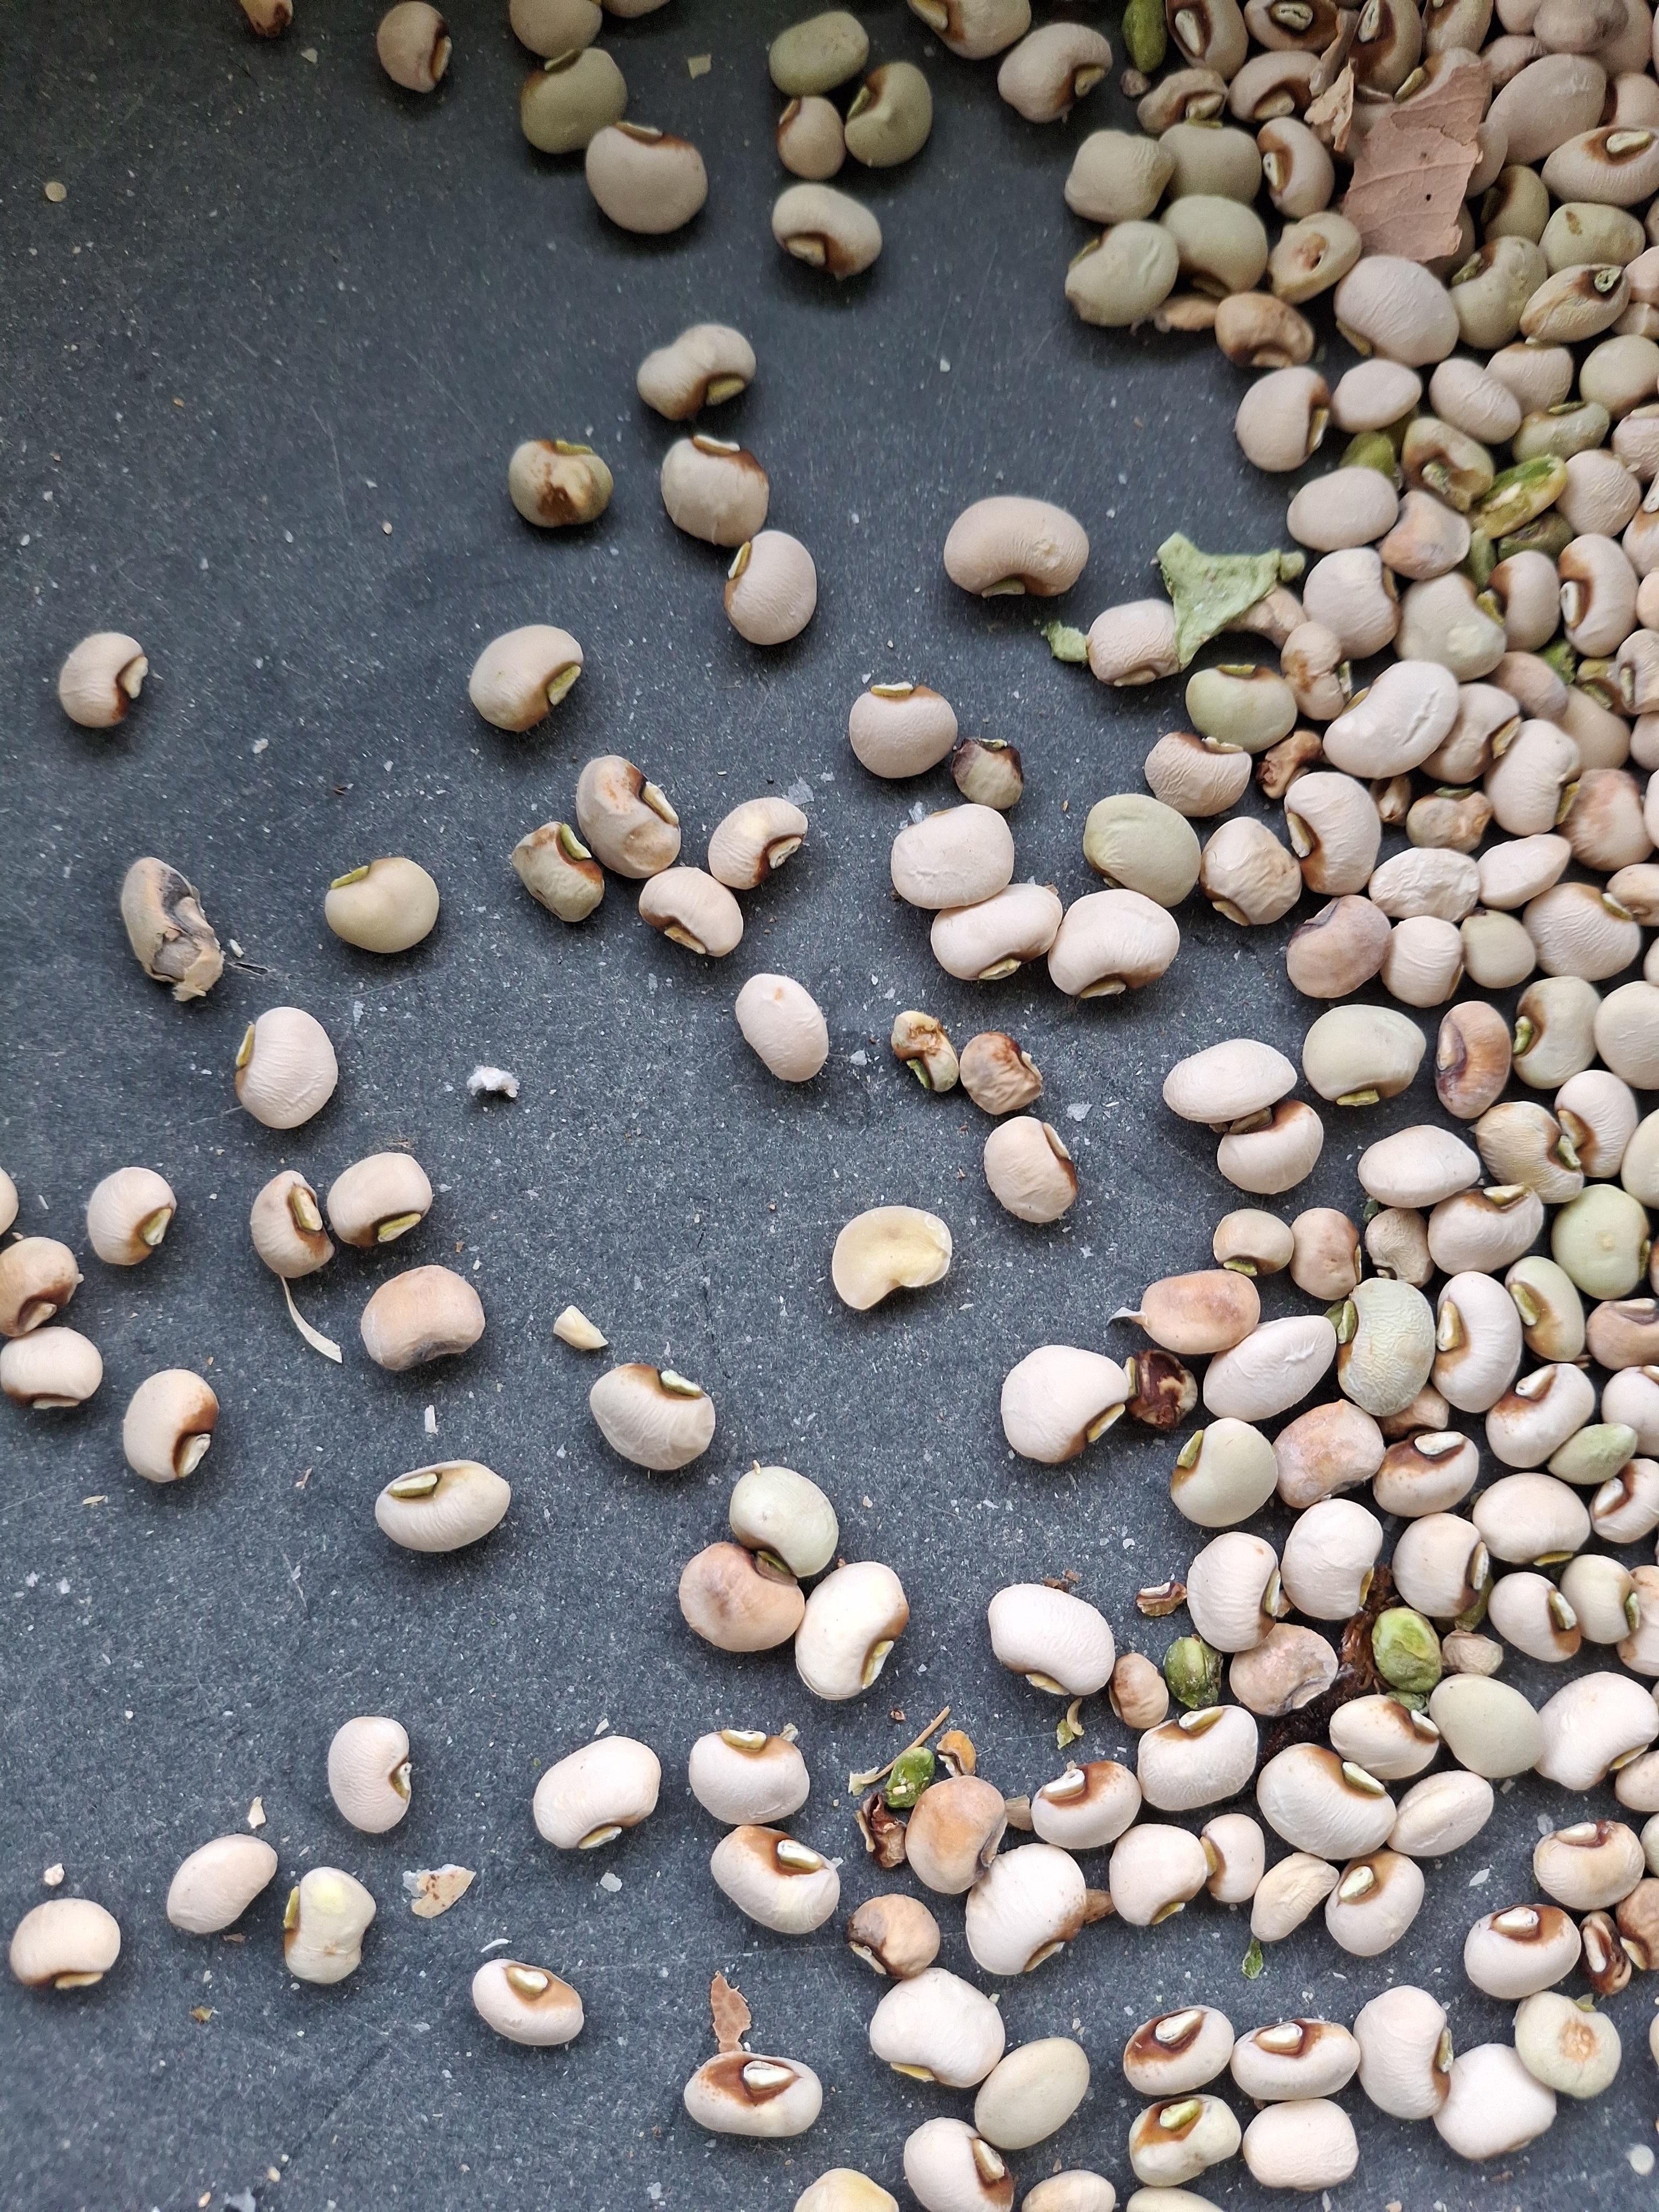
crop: cowpea
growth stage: harvest
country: Nigeria
